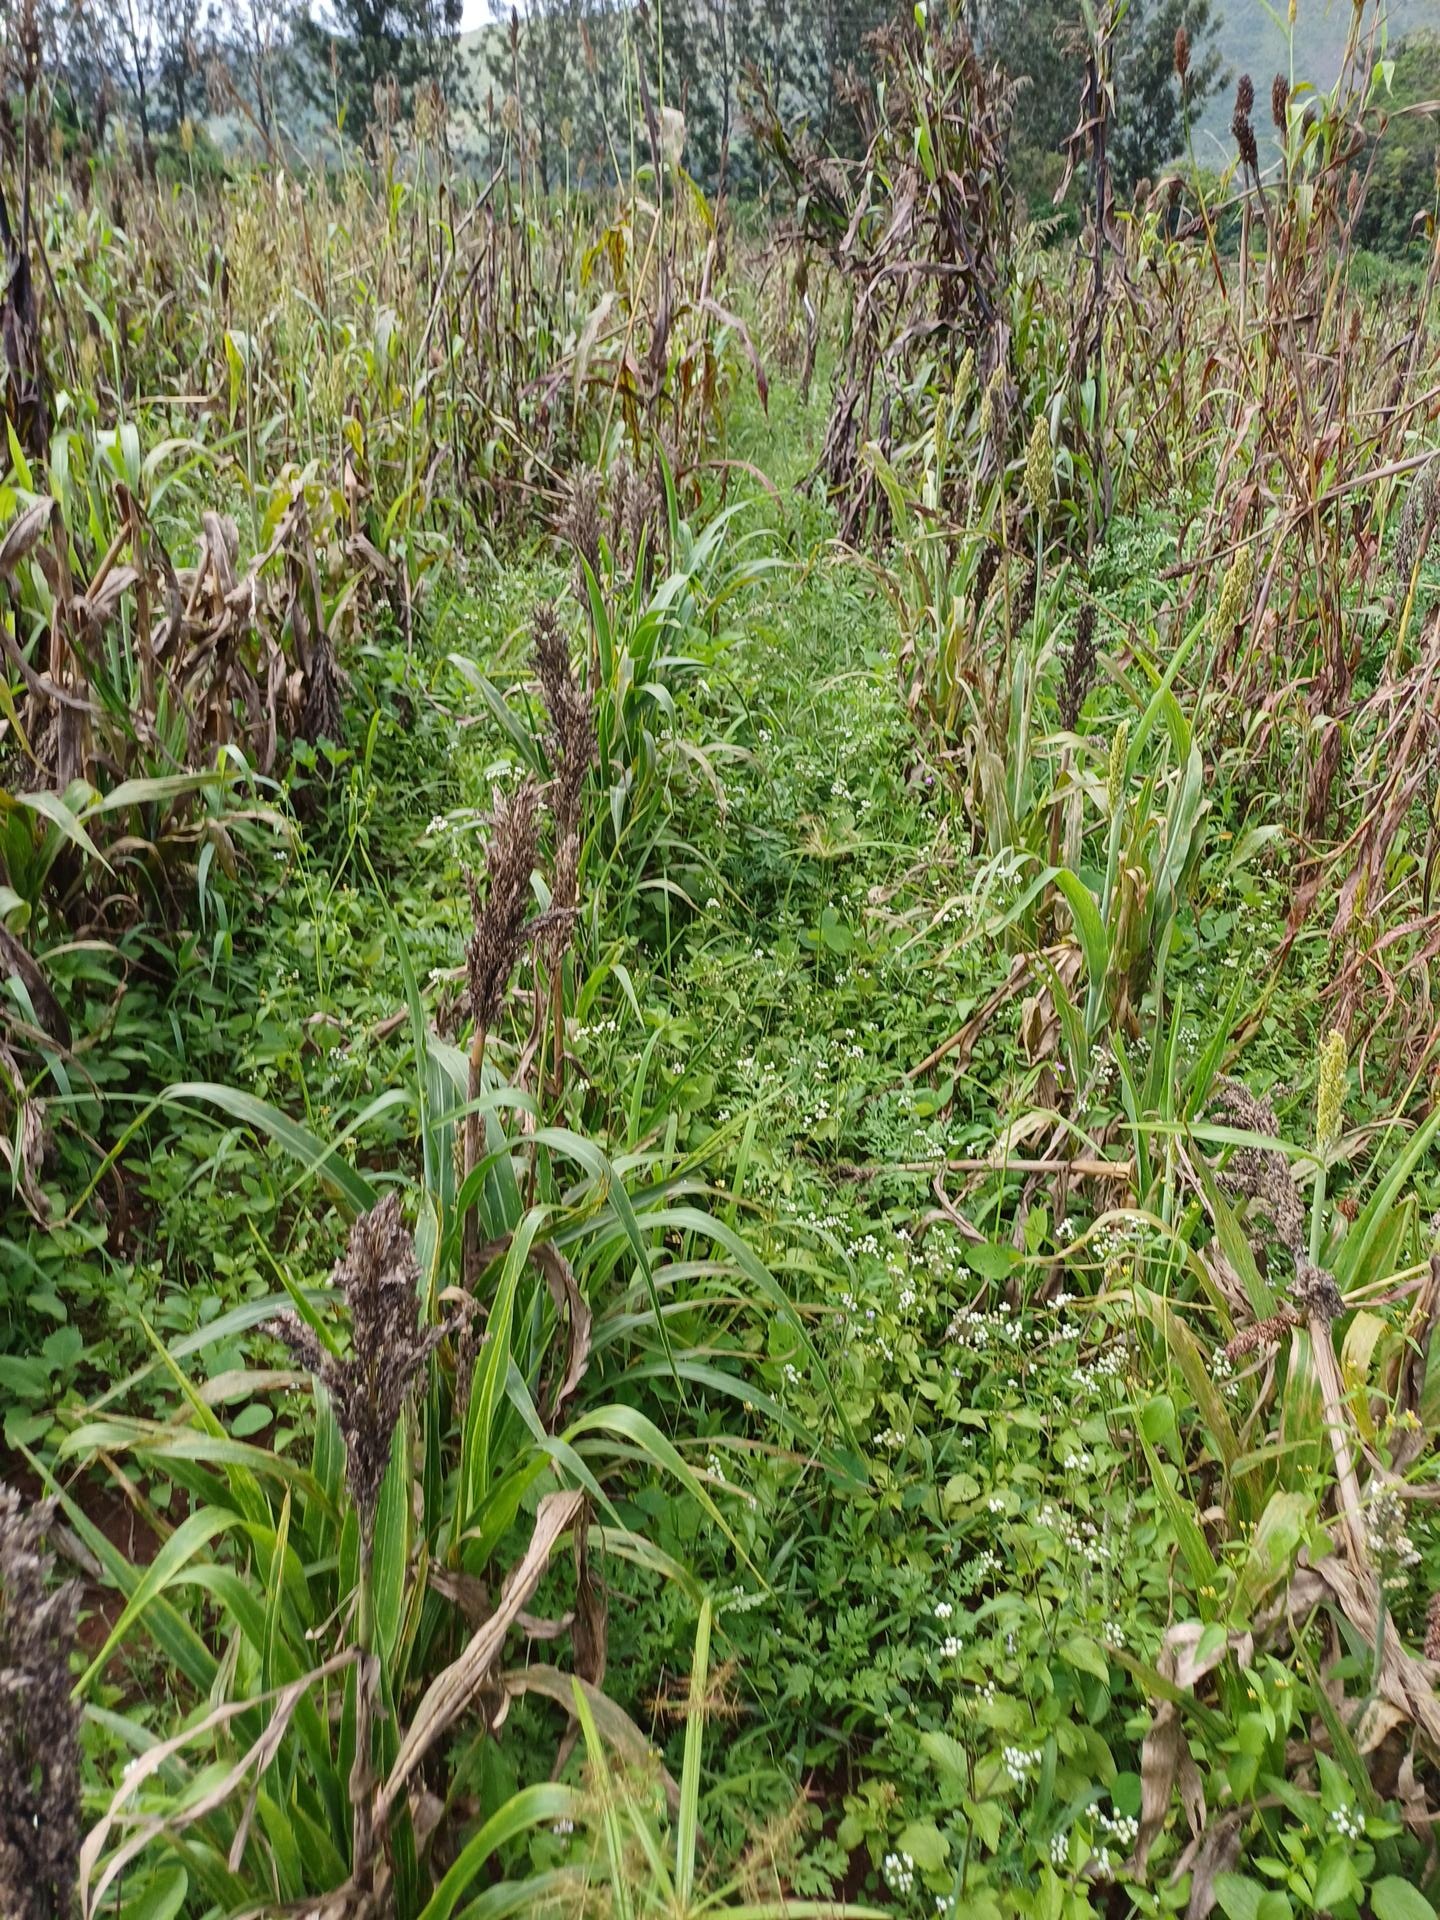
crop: sorghum
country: Kenya
